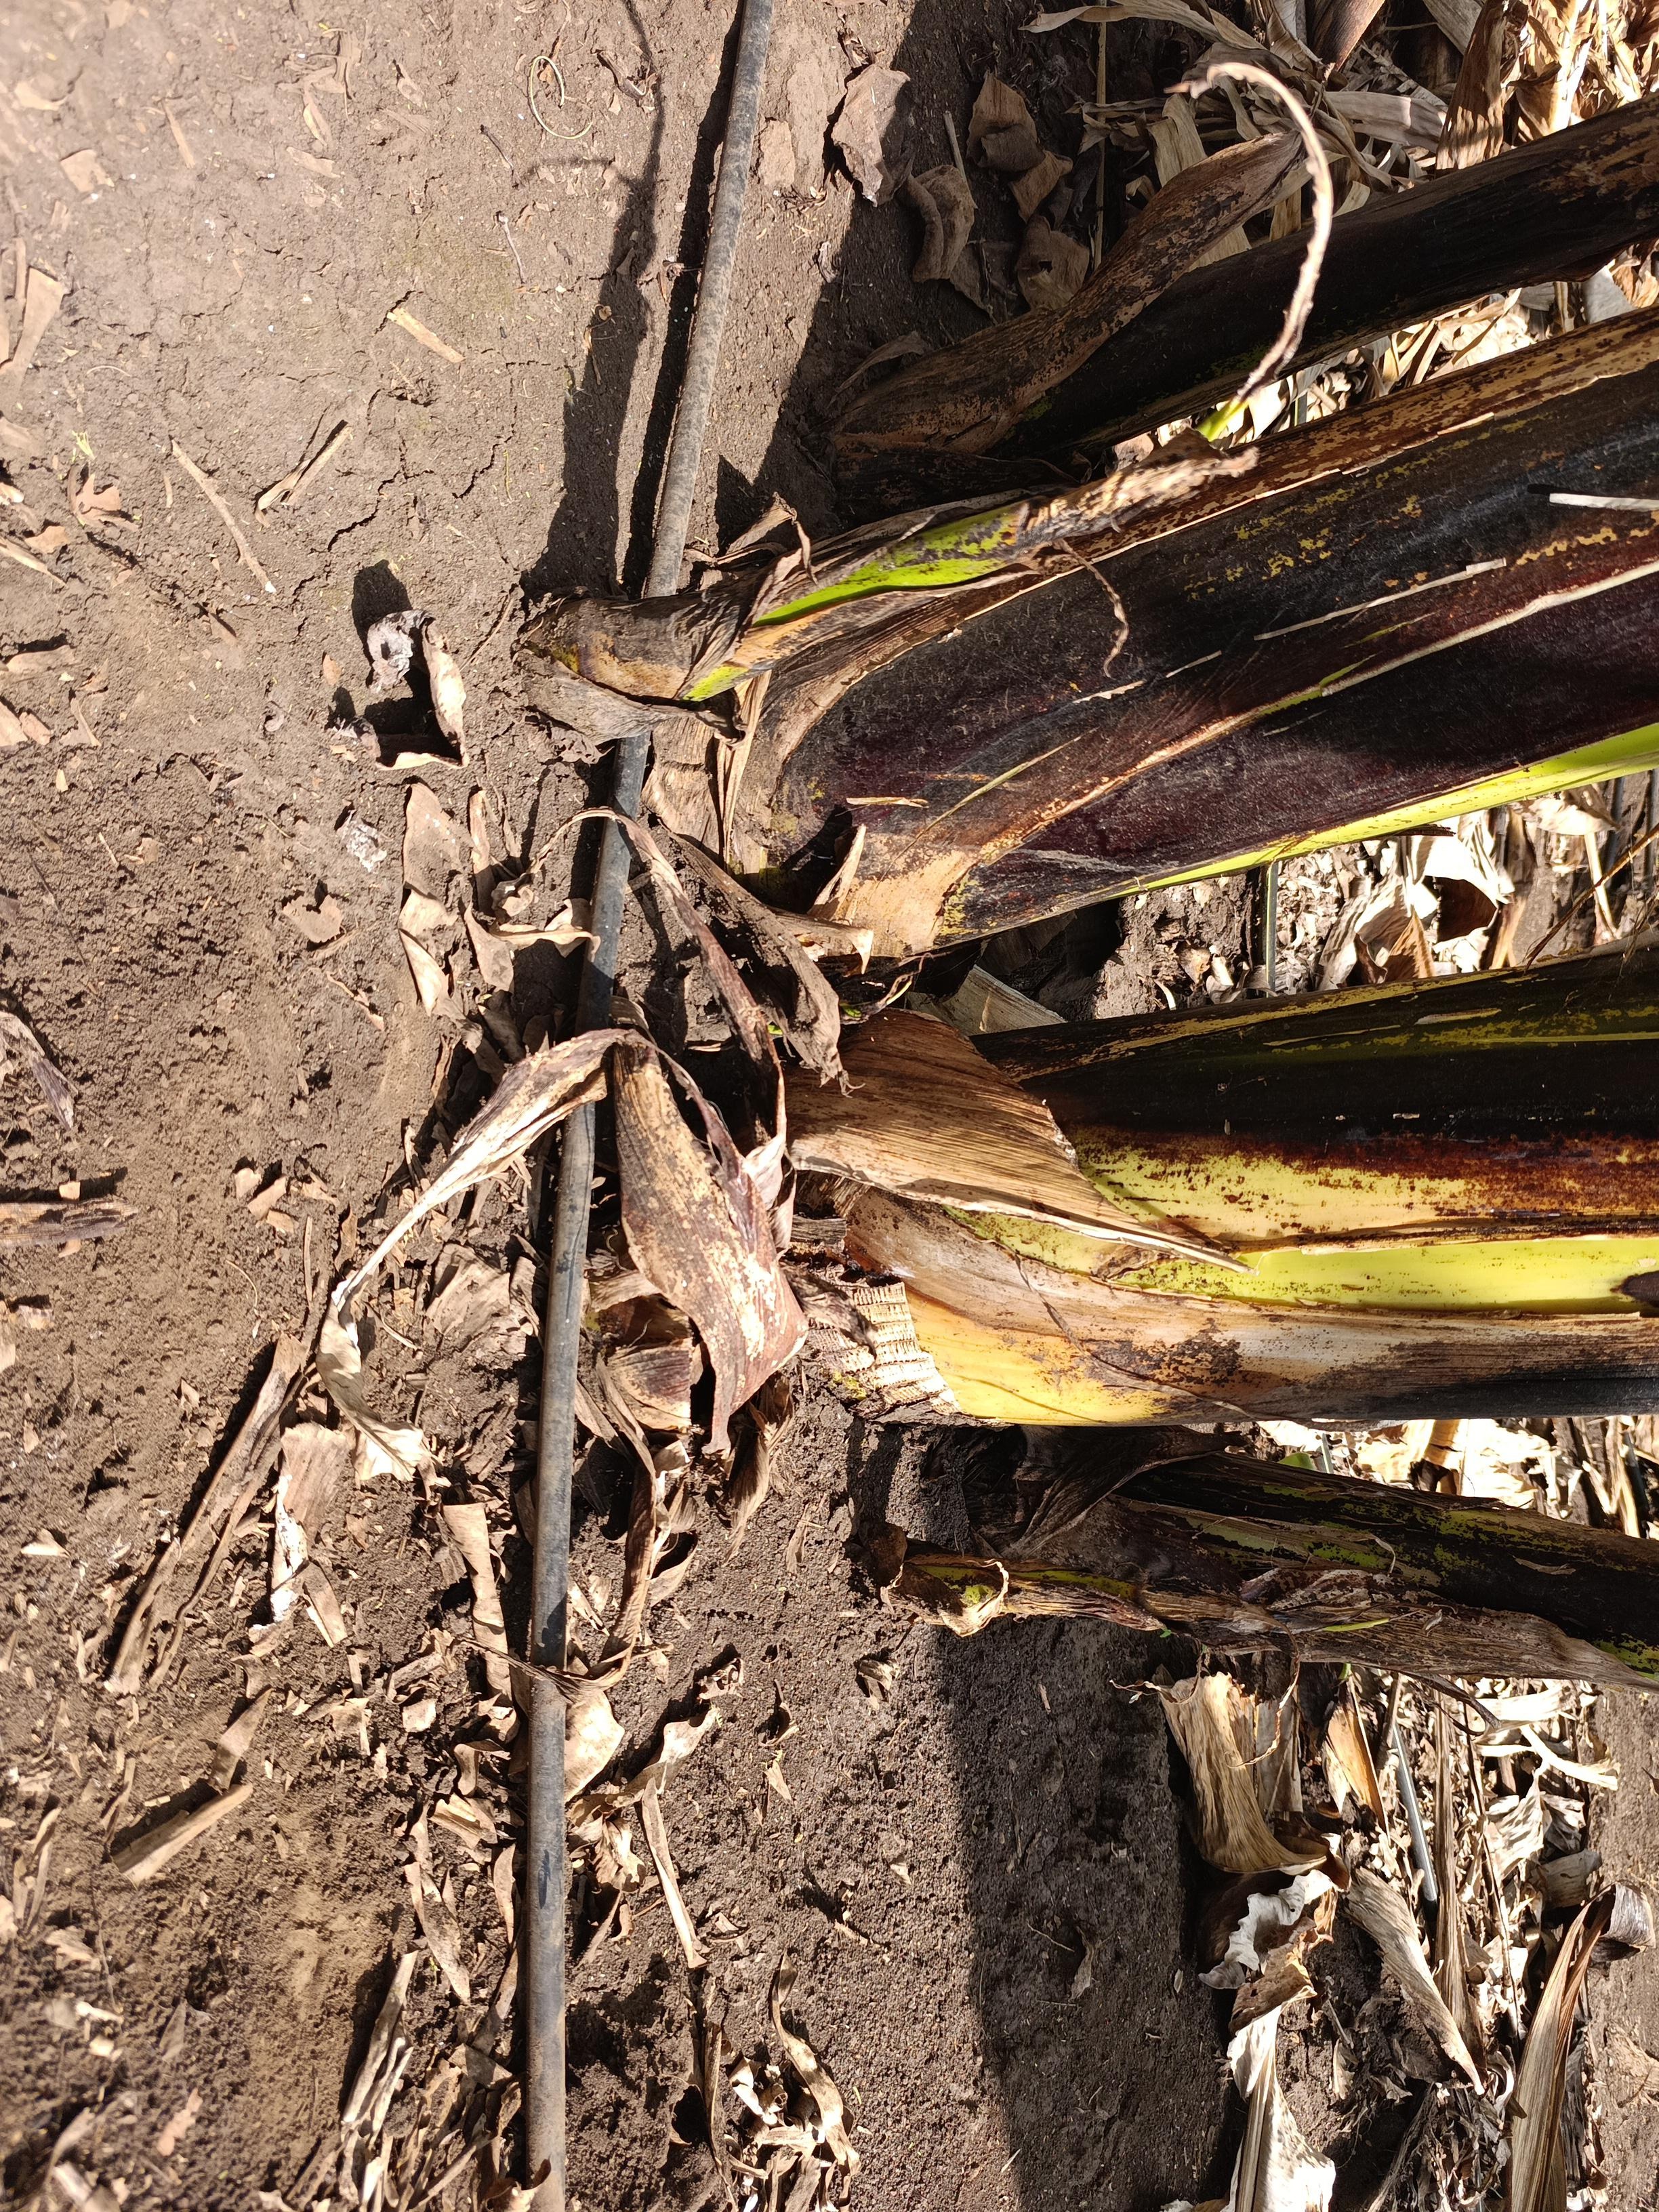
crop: banana
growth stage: emergence sucker
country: Tanzania
